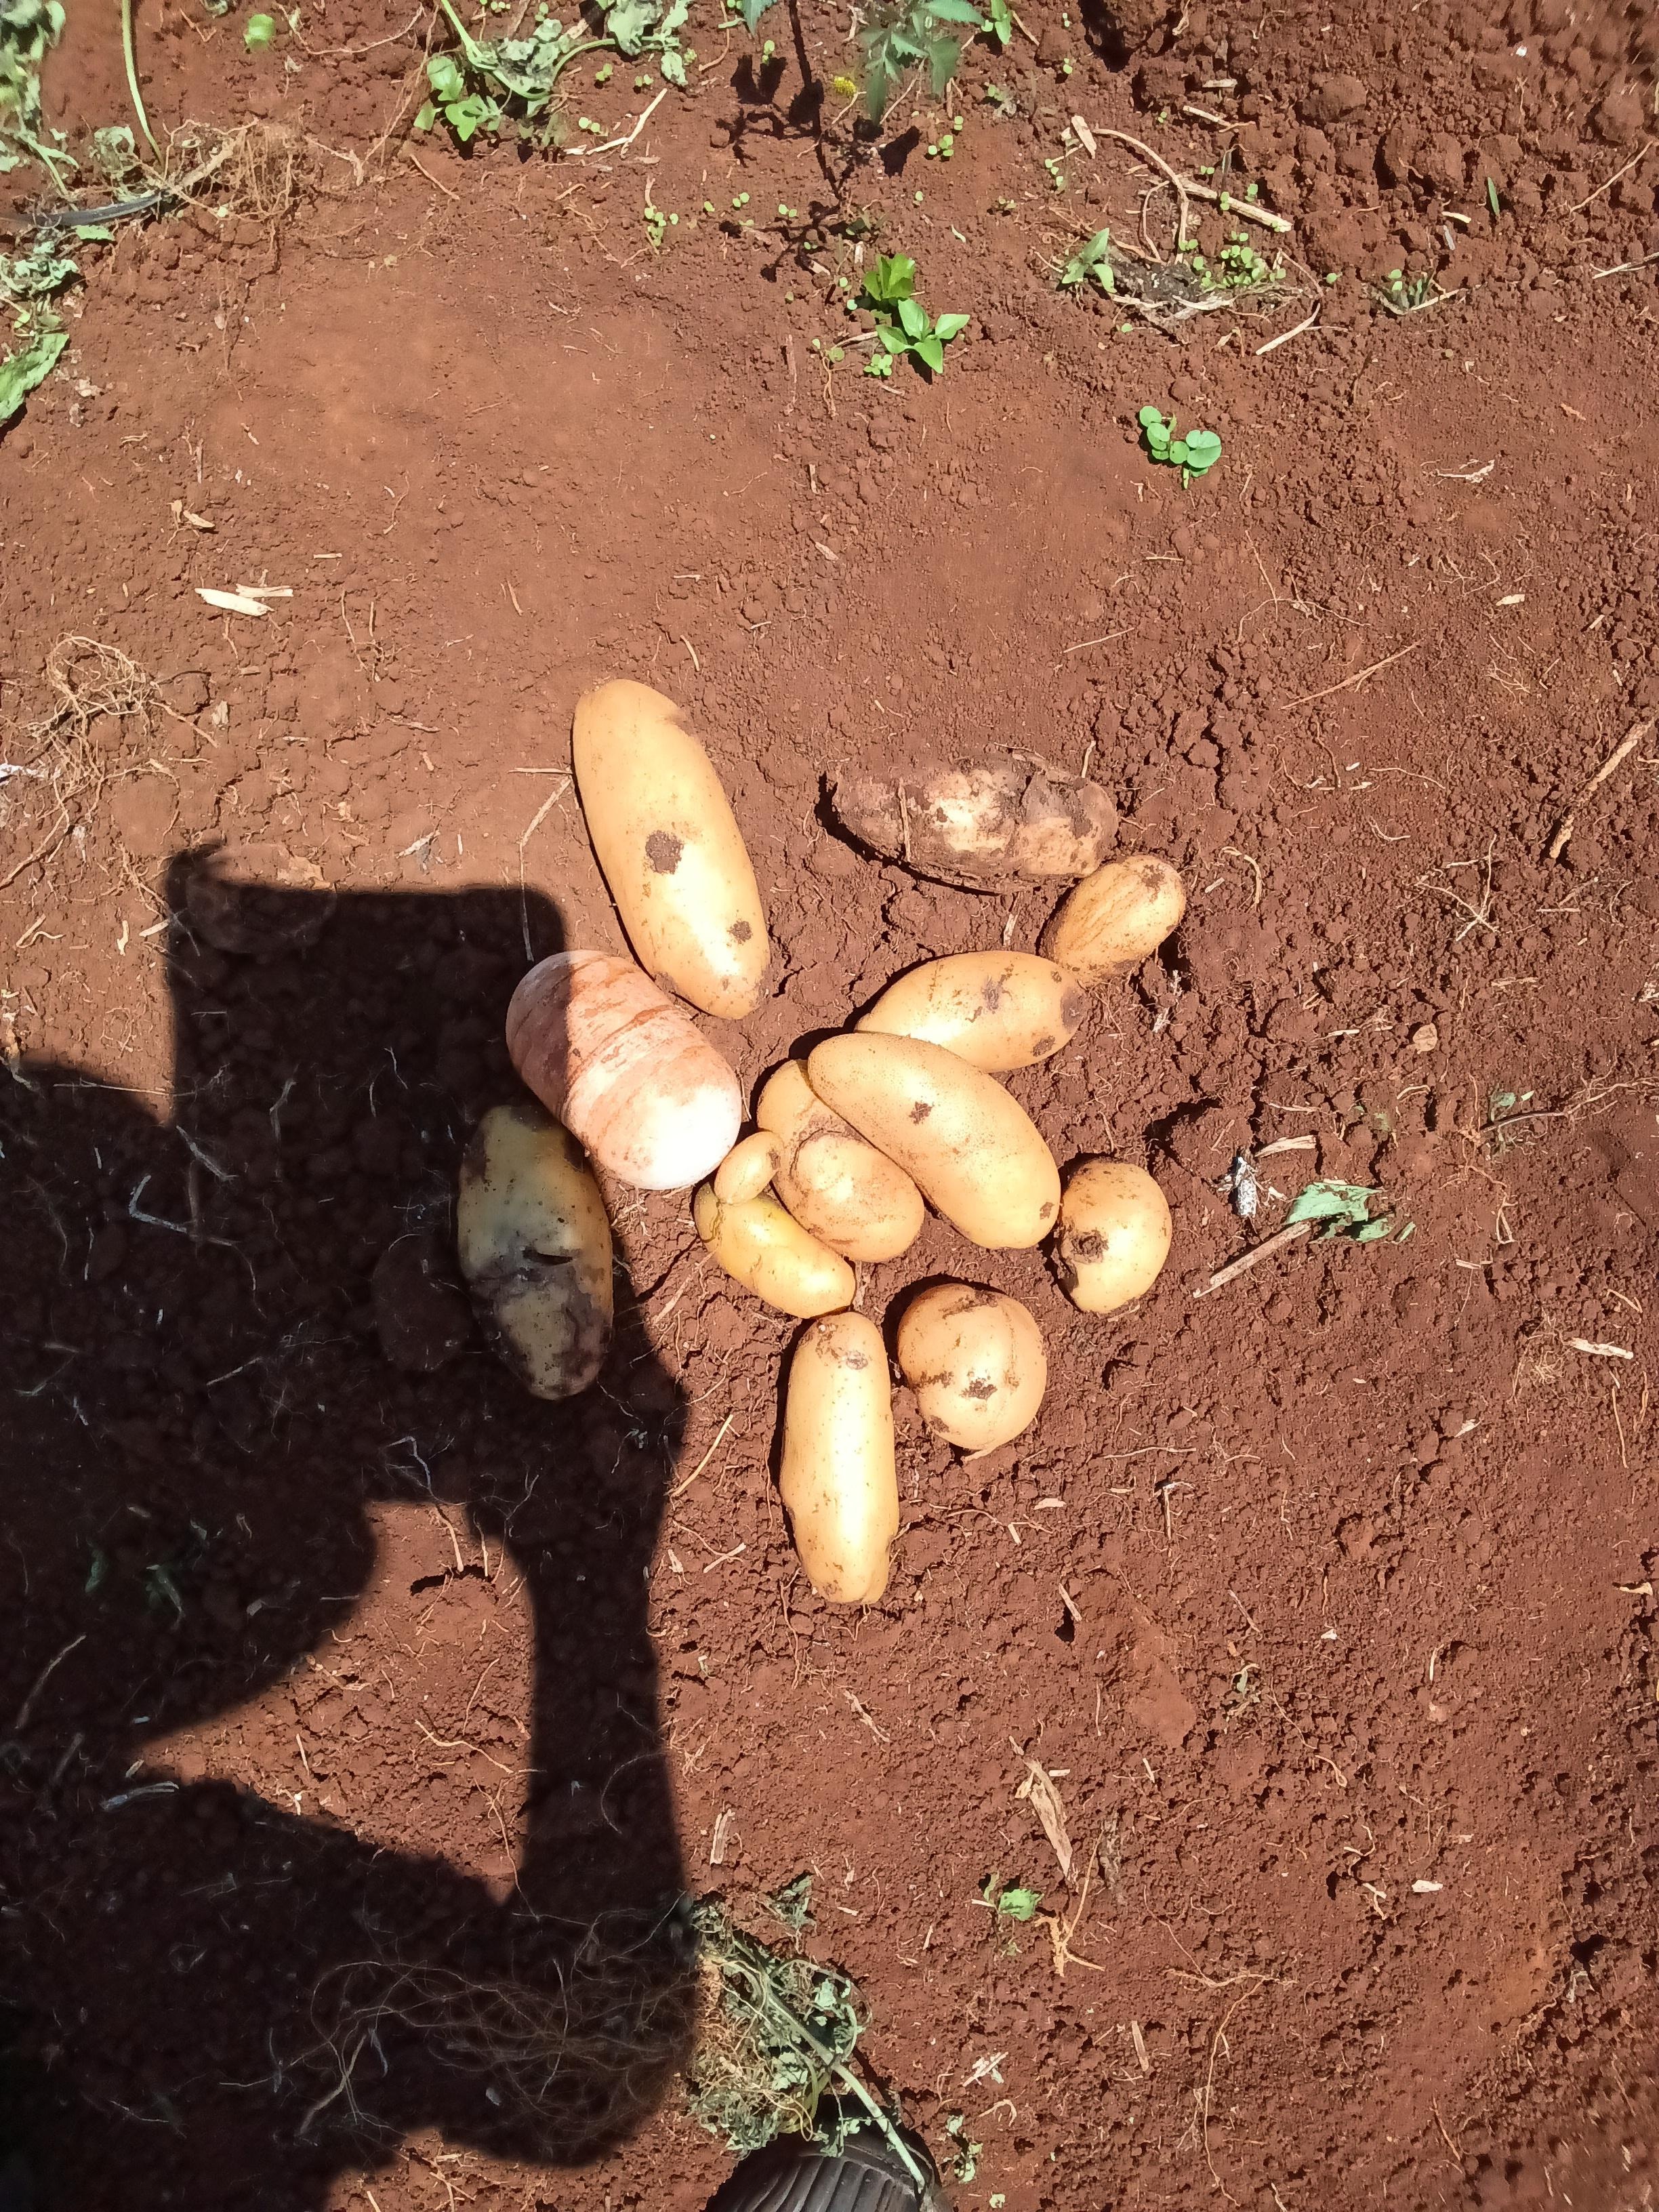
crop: potato
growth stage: harvest
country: Kenya
